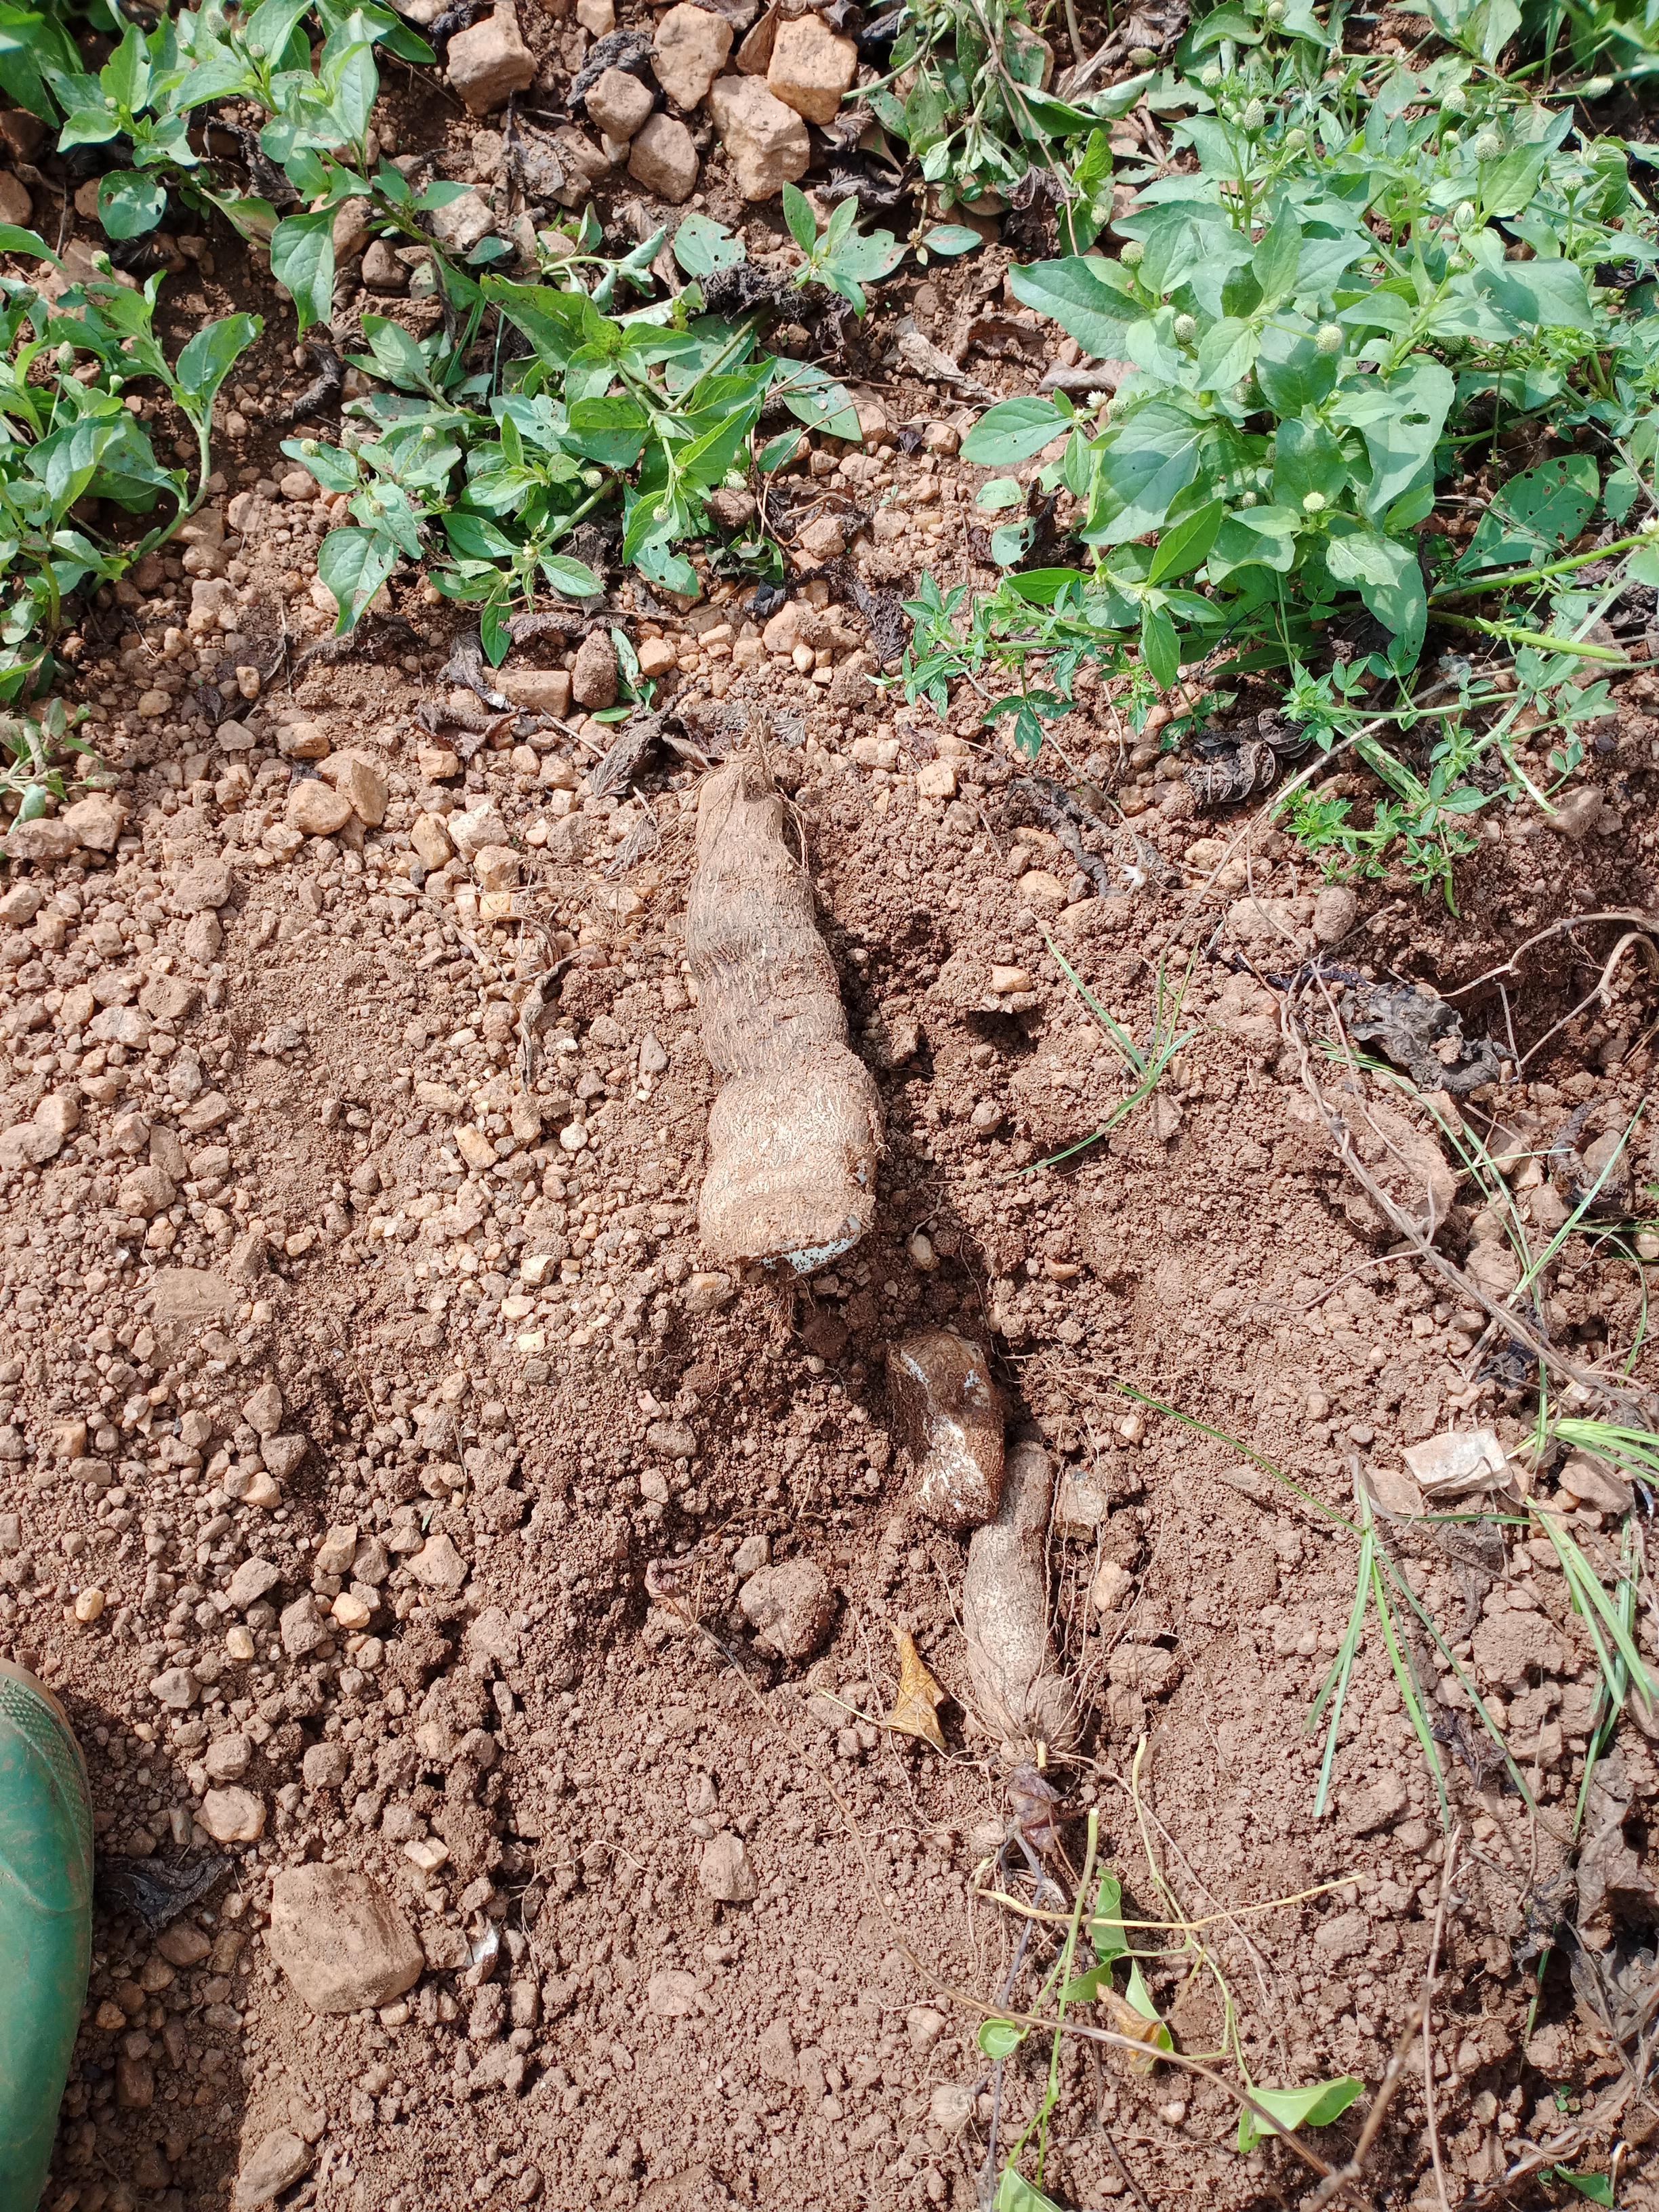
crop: yam
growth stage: harvest
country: Nigeria
